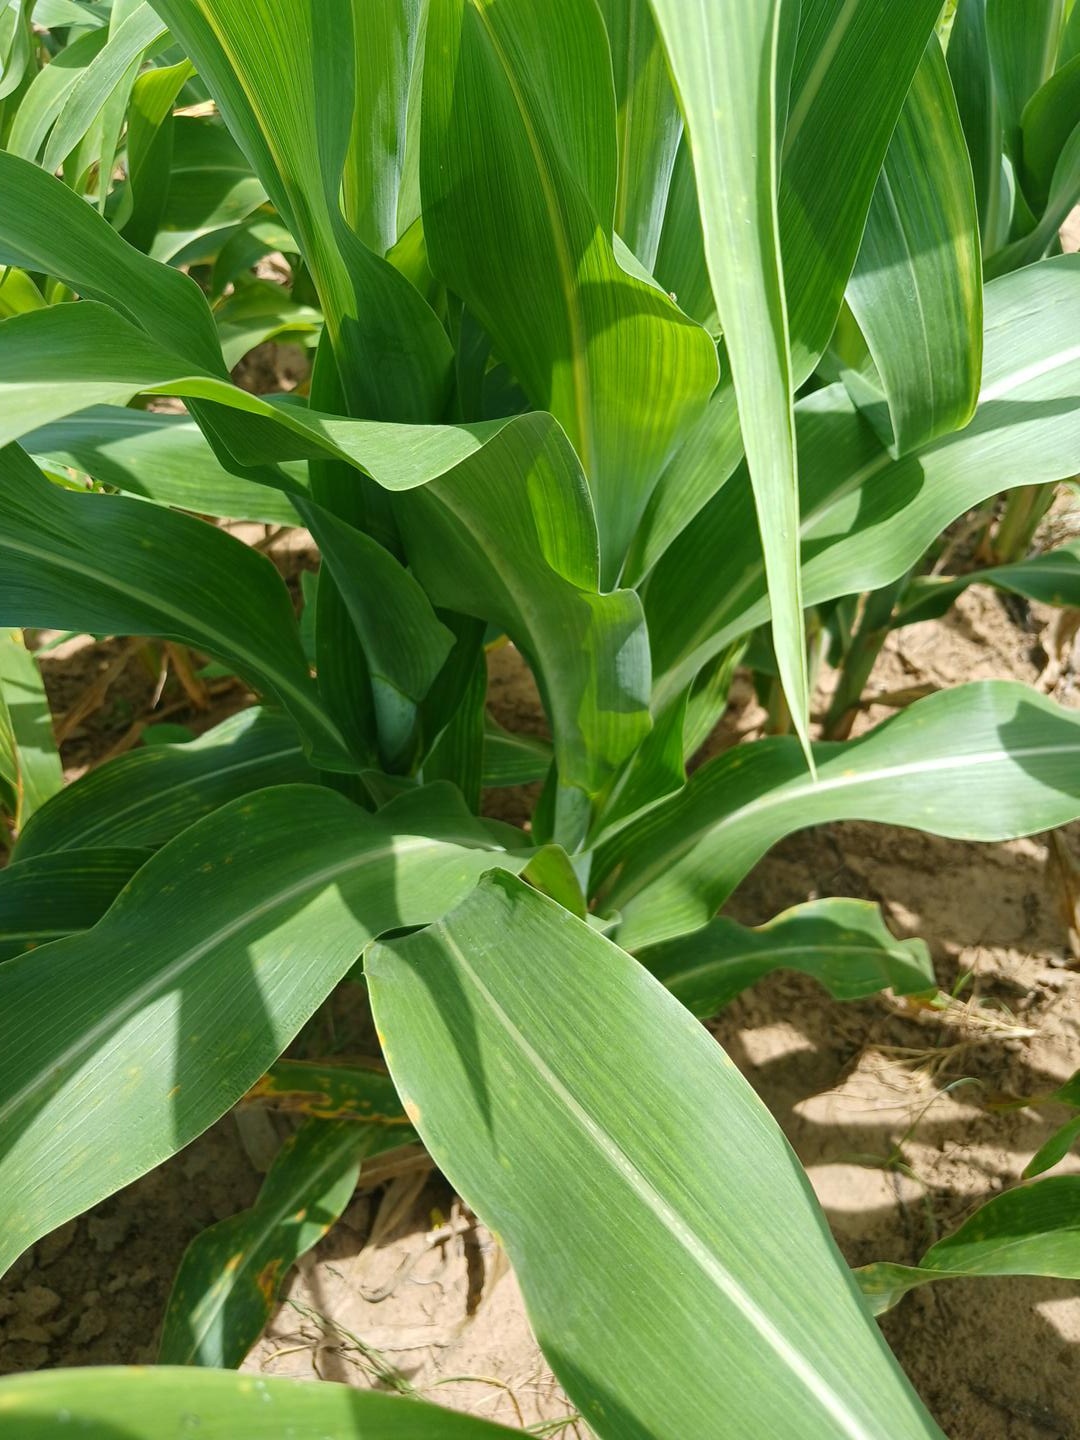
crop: sorghum
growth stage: vegetative
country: Senegal
